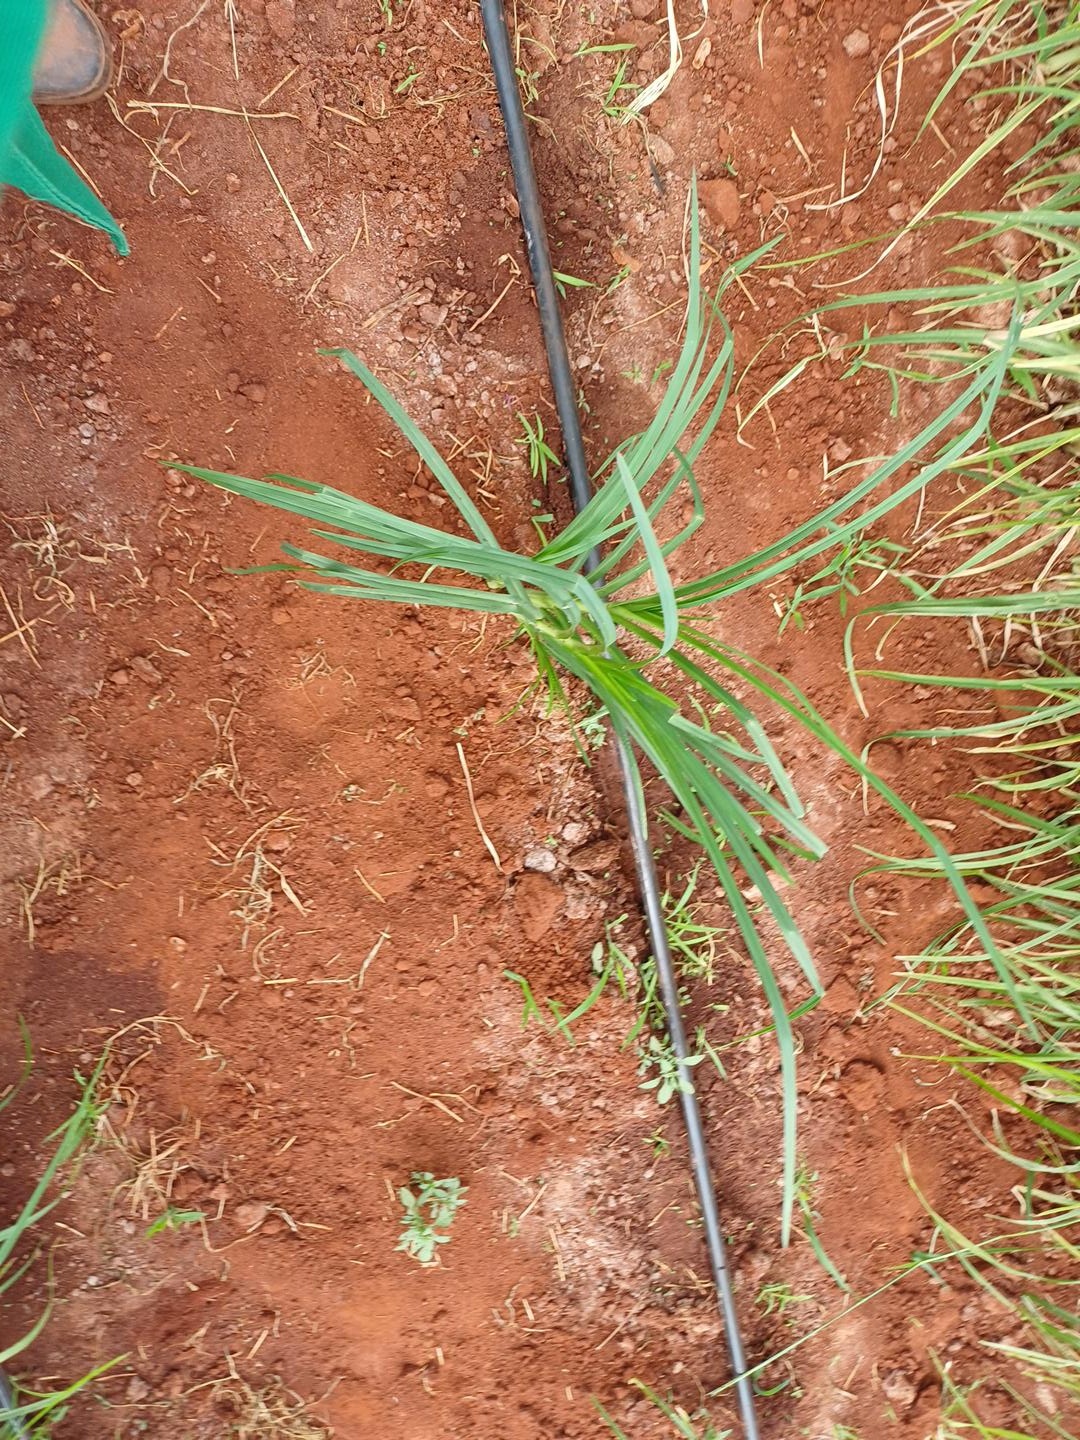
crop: finger millet
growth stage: vegetative
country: Kenya
